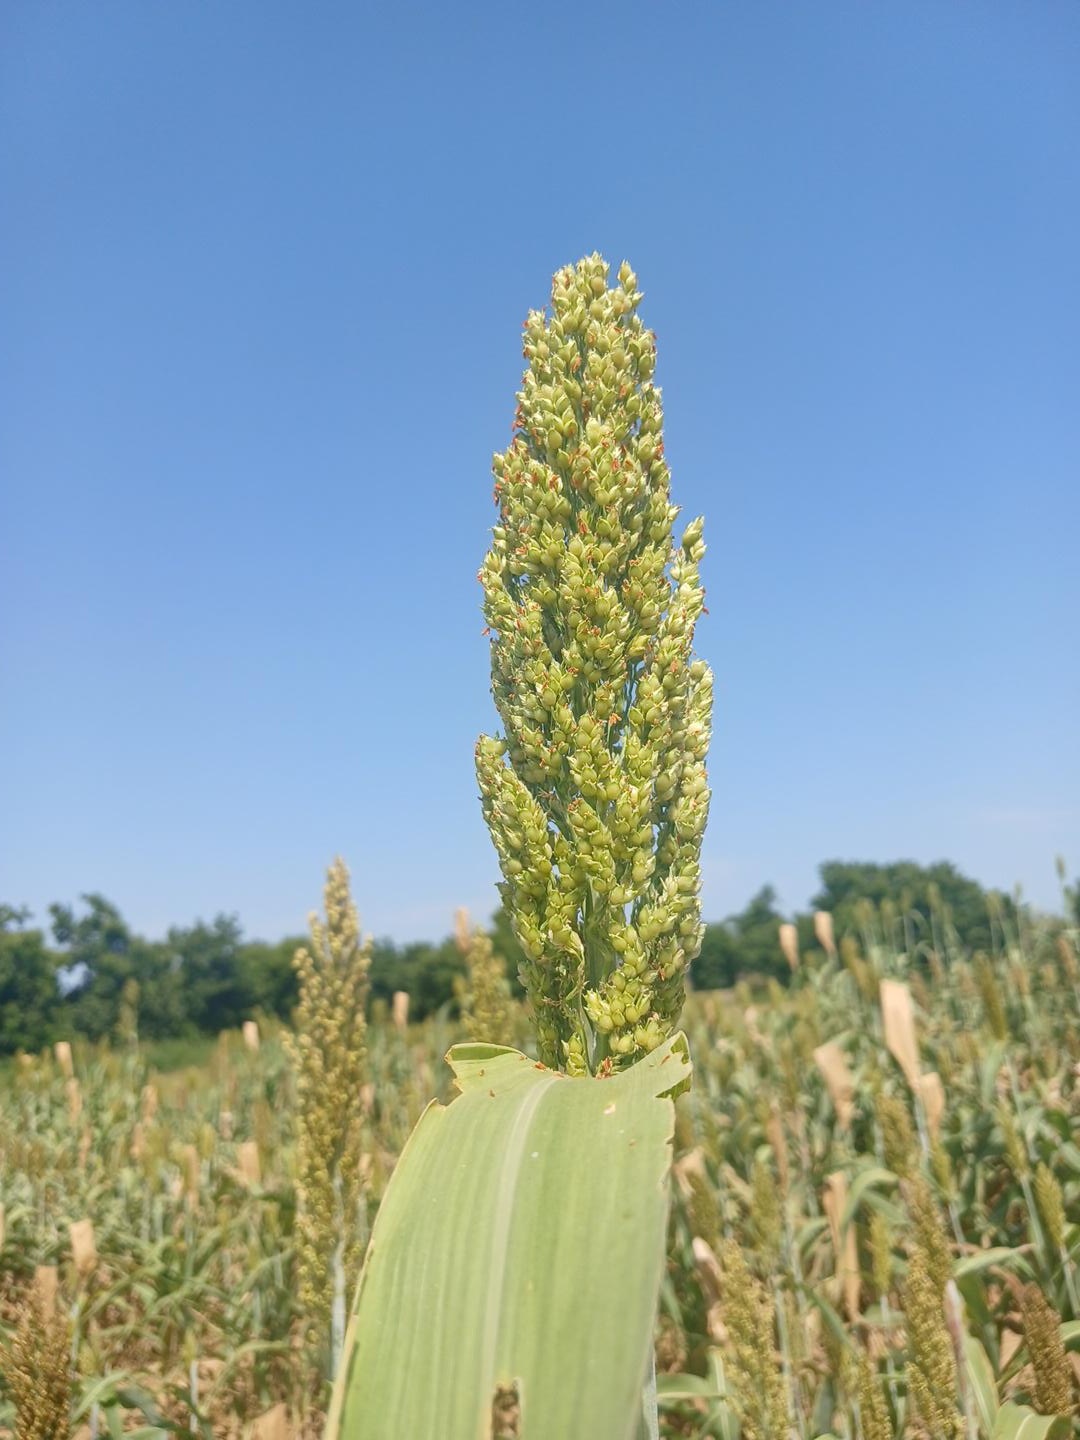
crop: sorghum
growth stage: filling grain
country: Senegal
